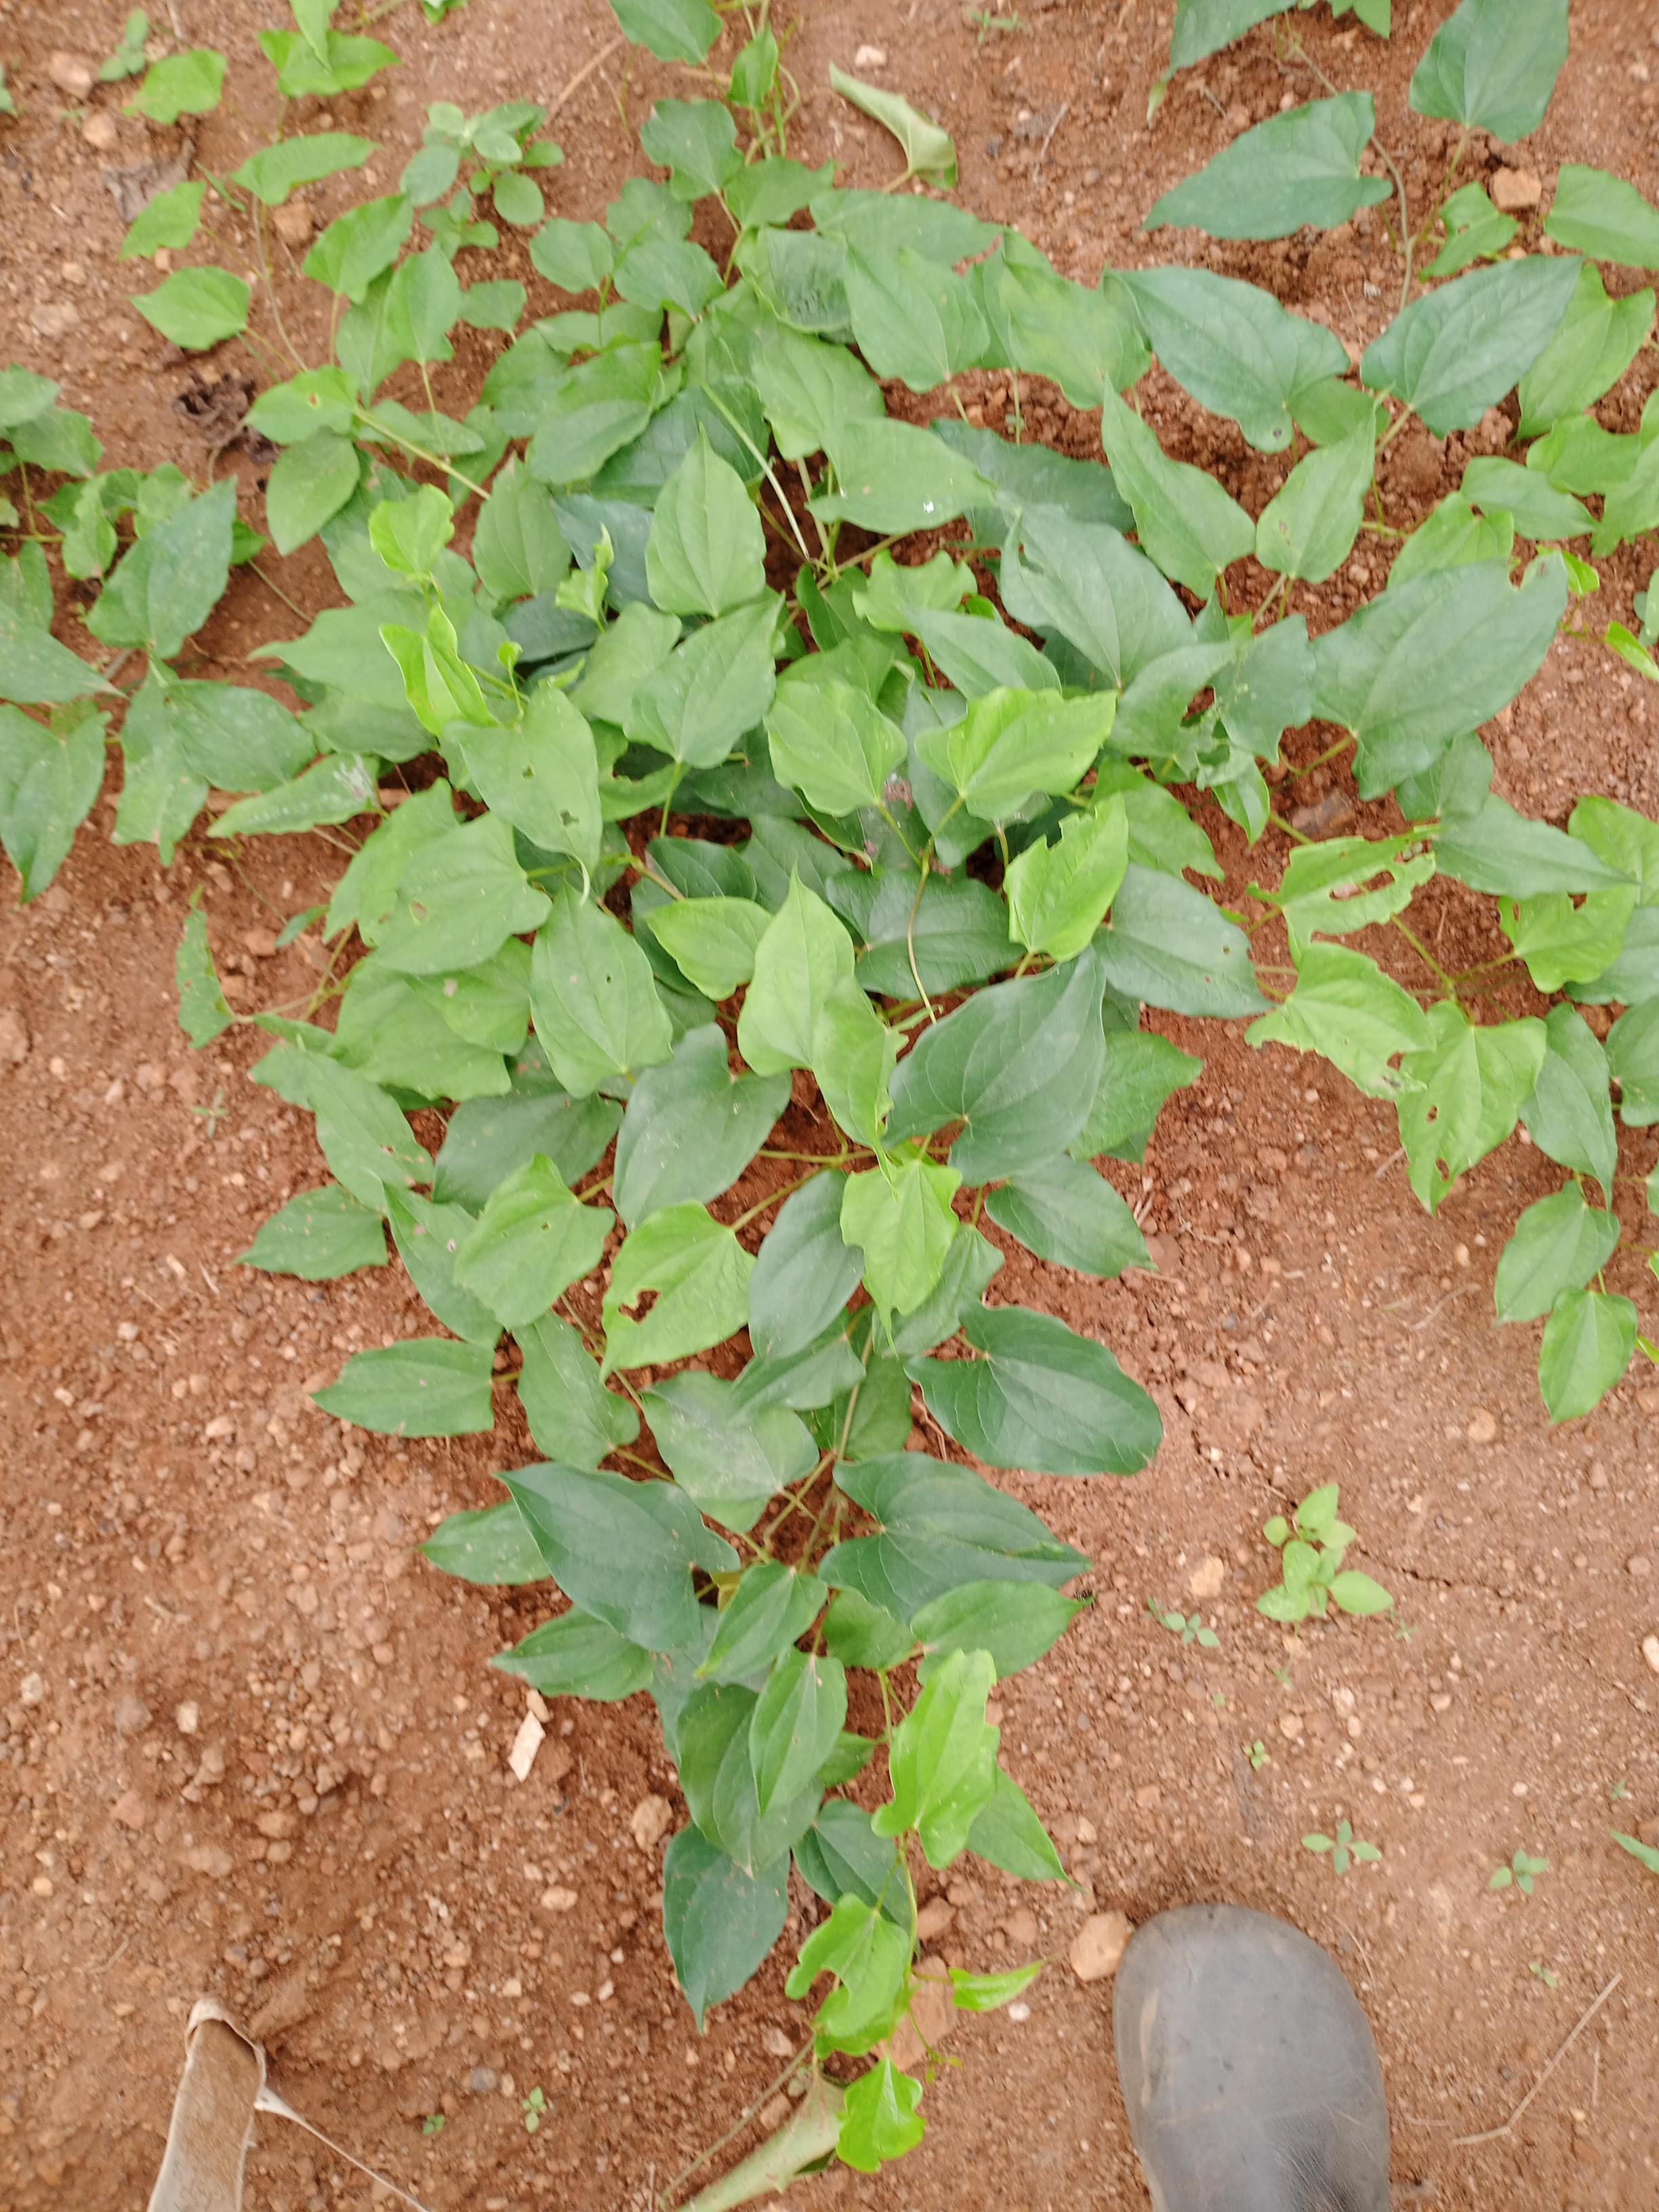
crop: yam
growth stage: vegetative
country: Nigeria
